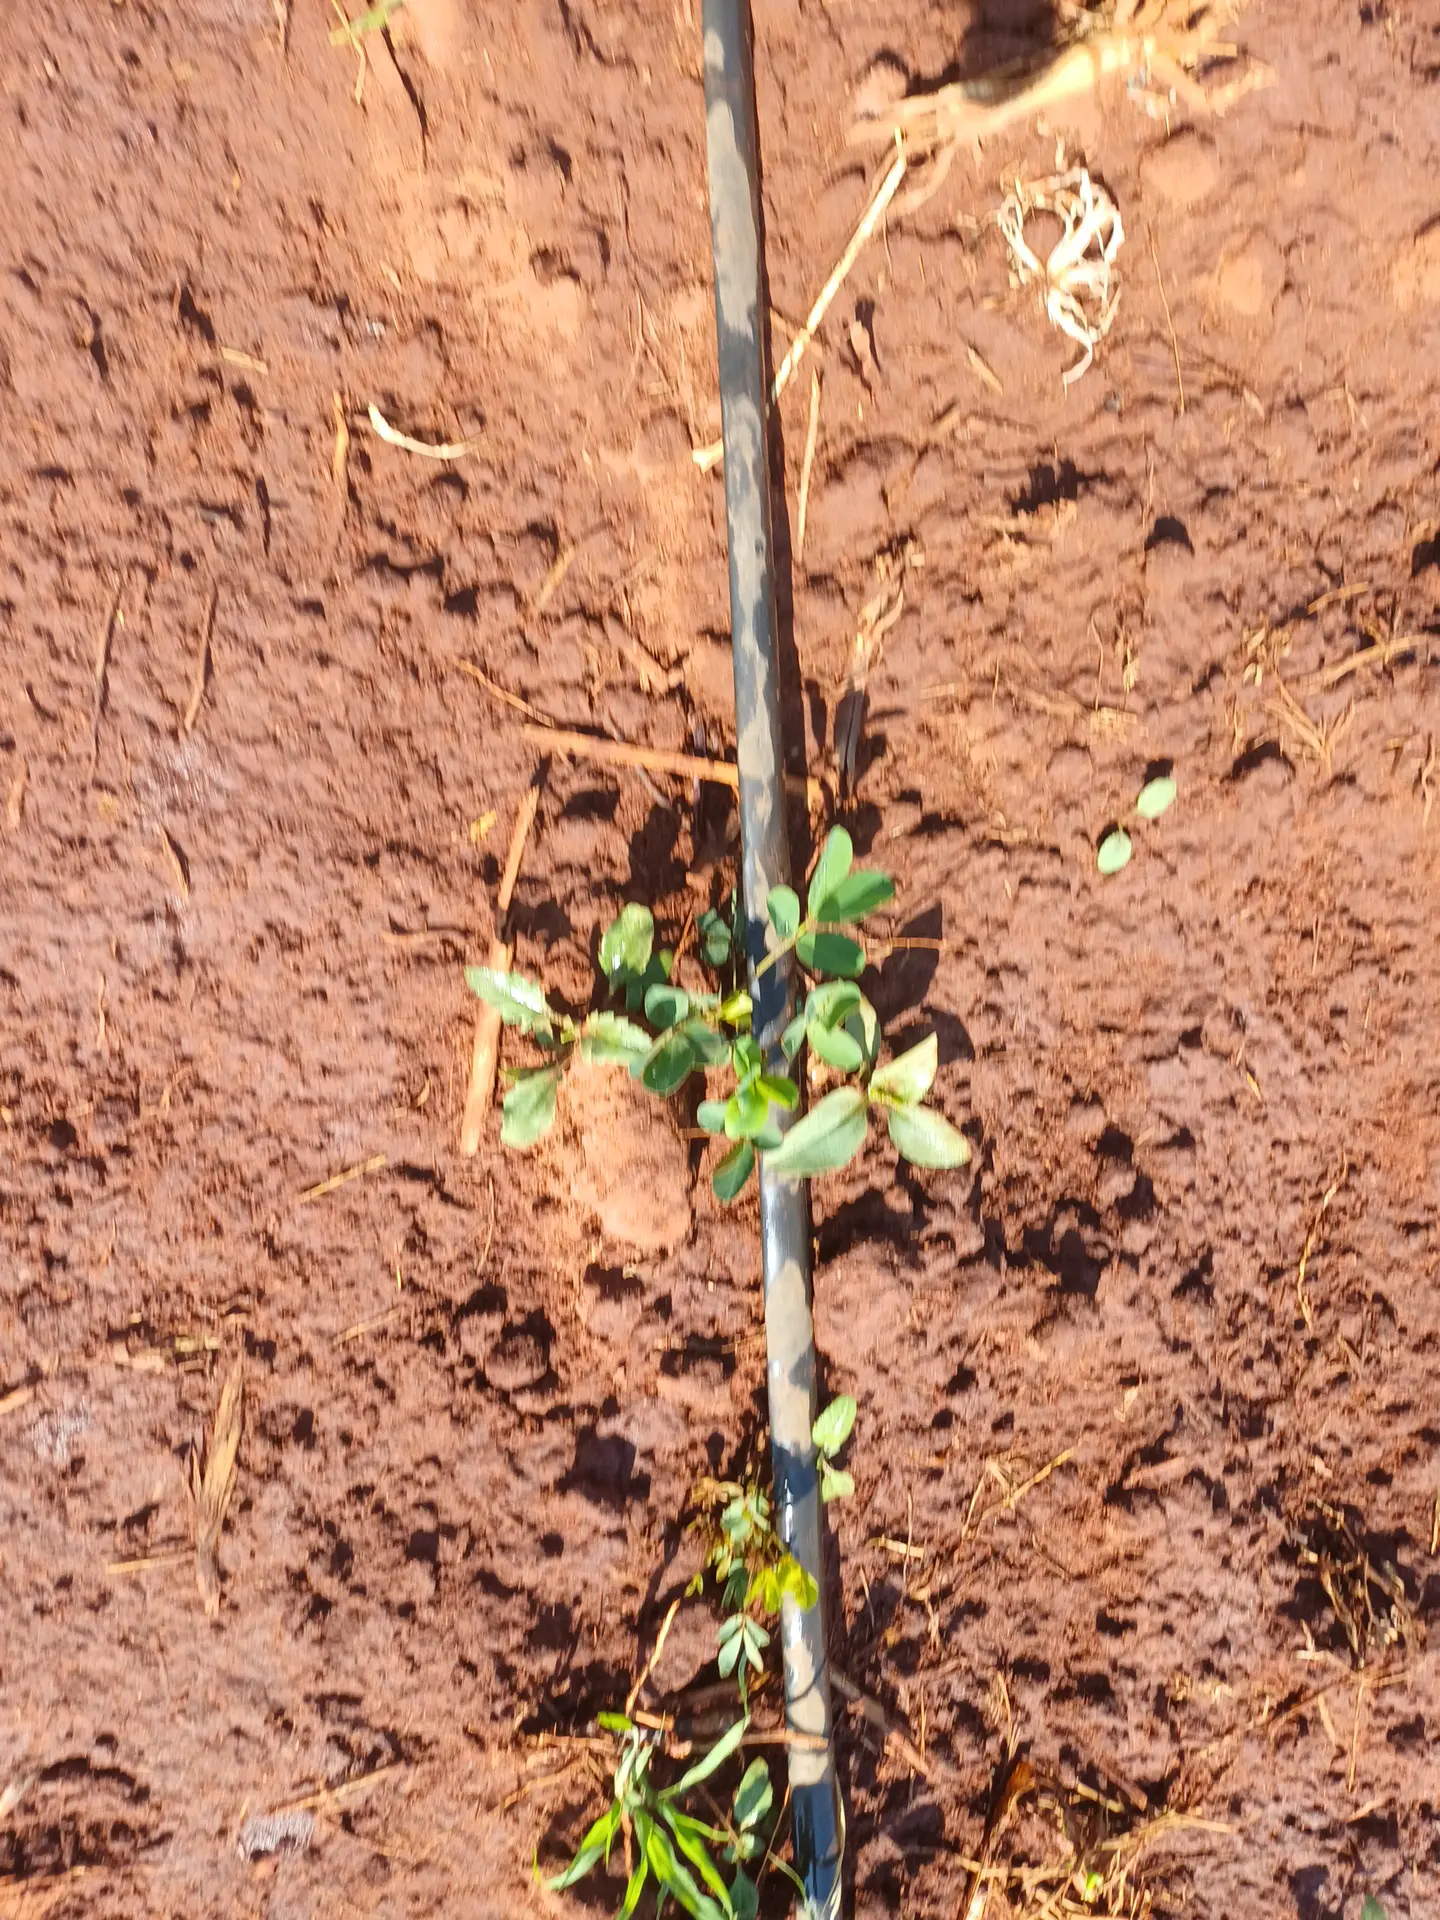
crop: groundnut
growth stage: vegetative
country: Kenya
